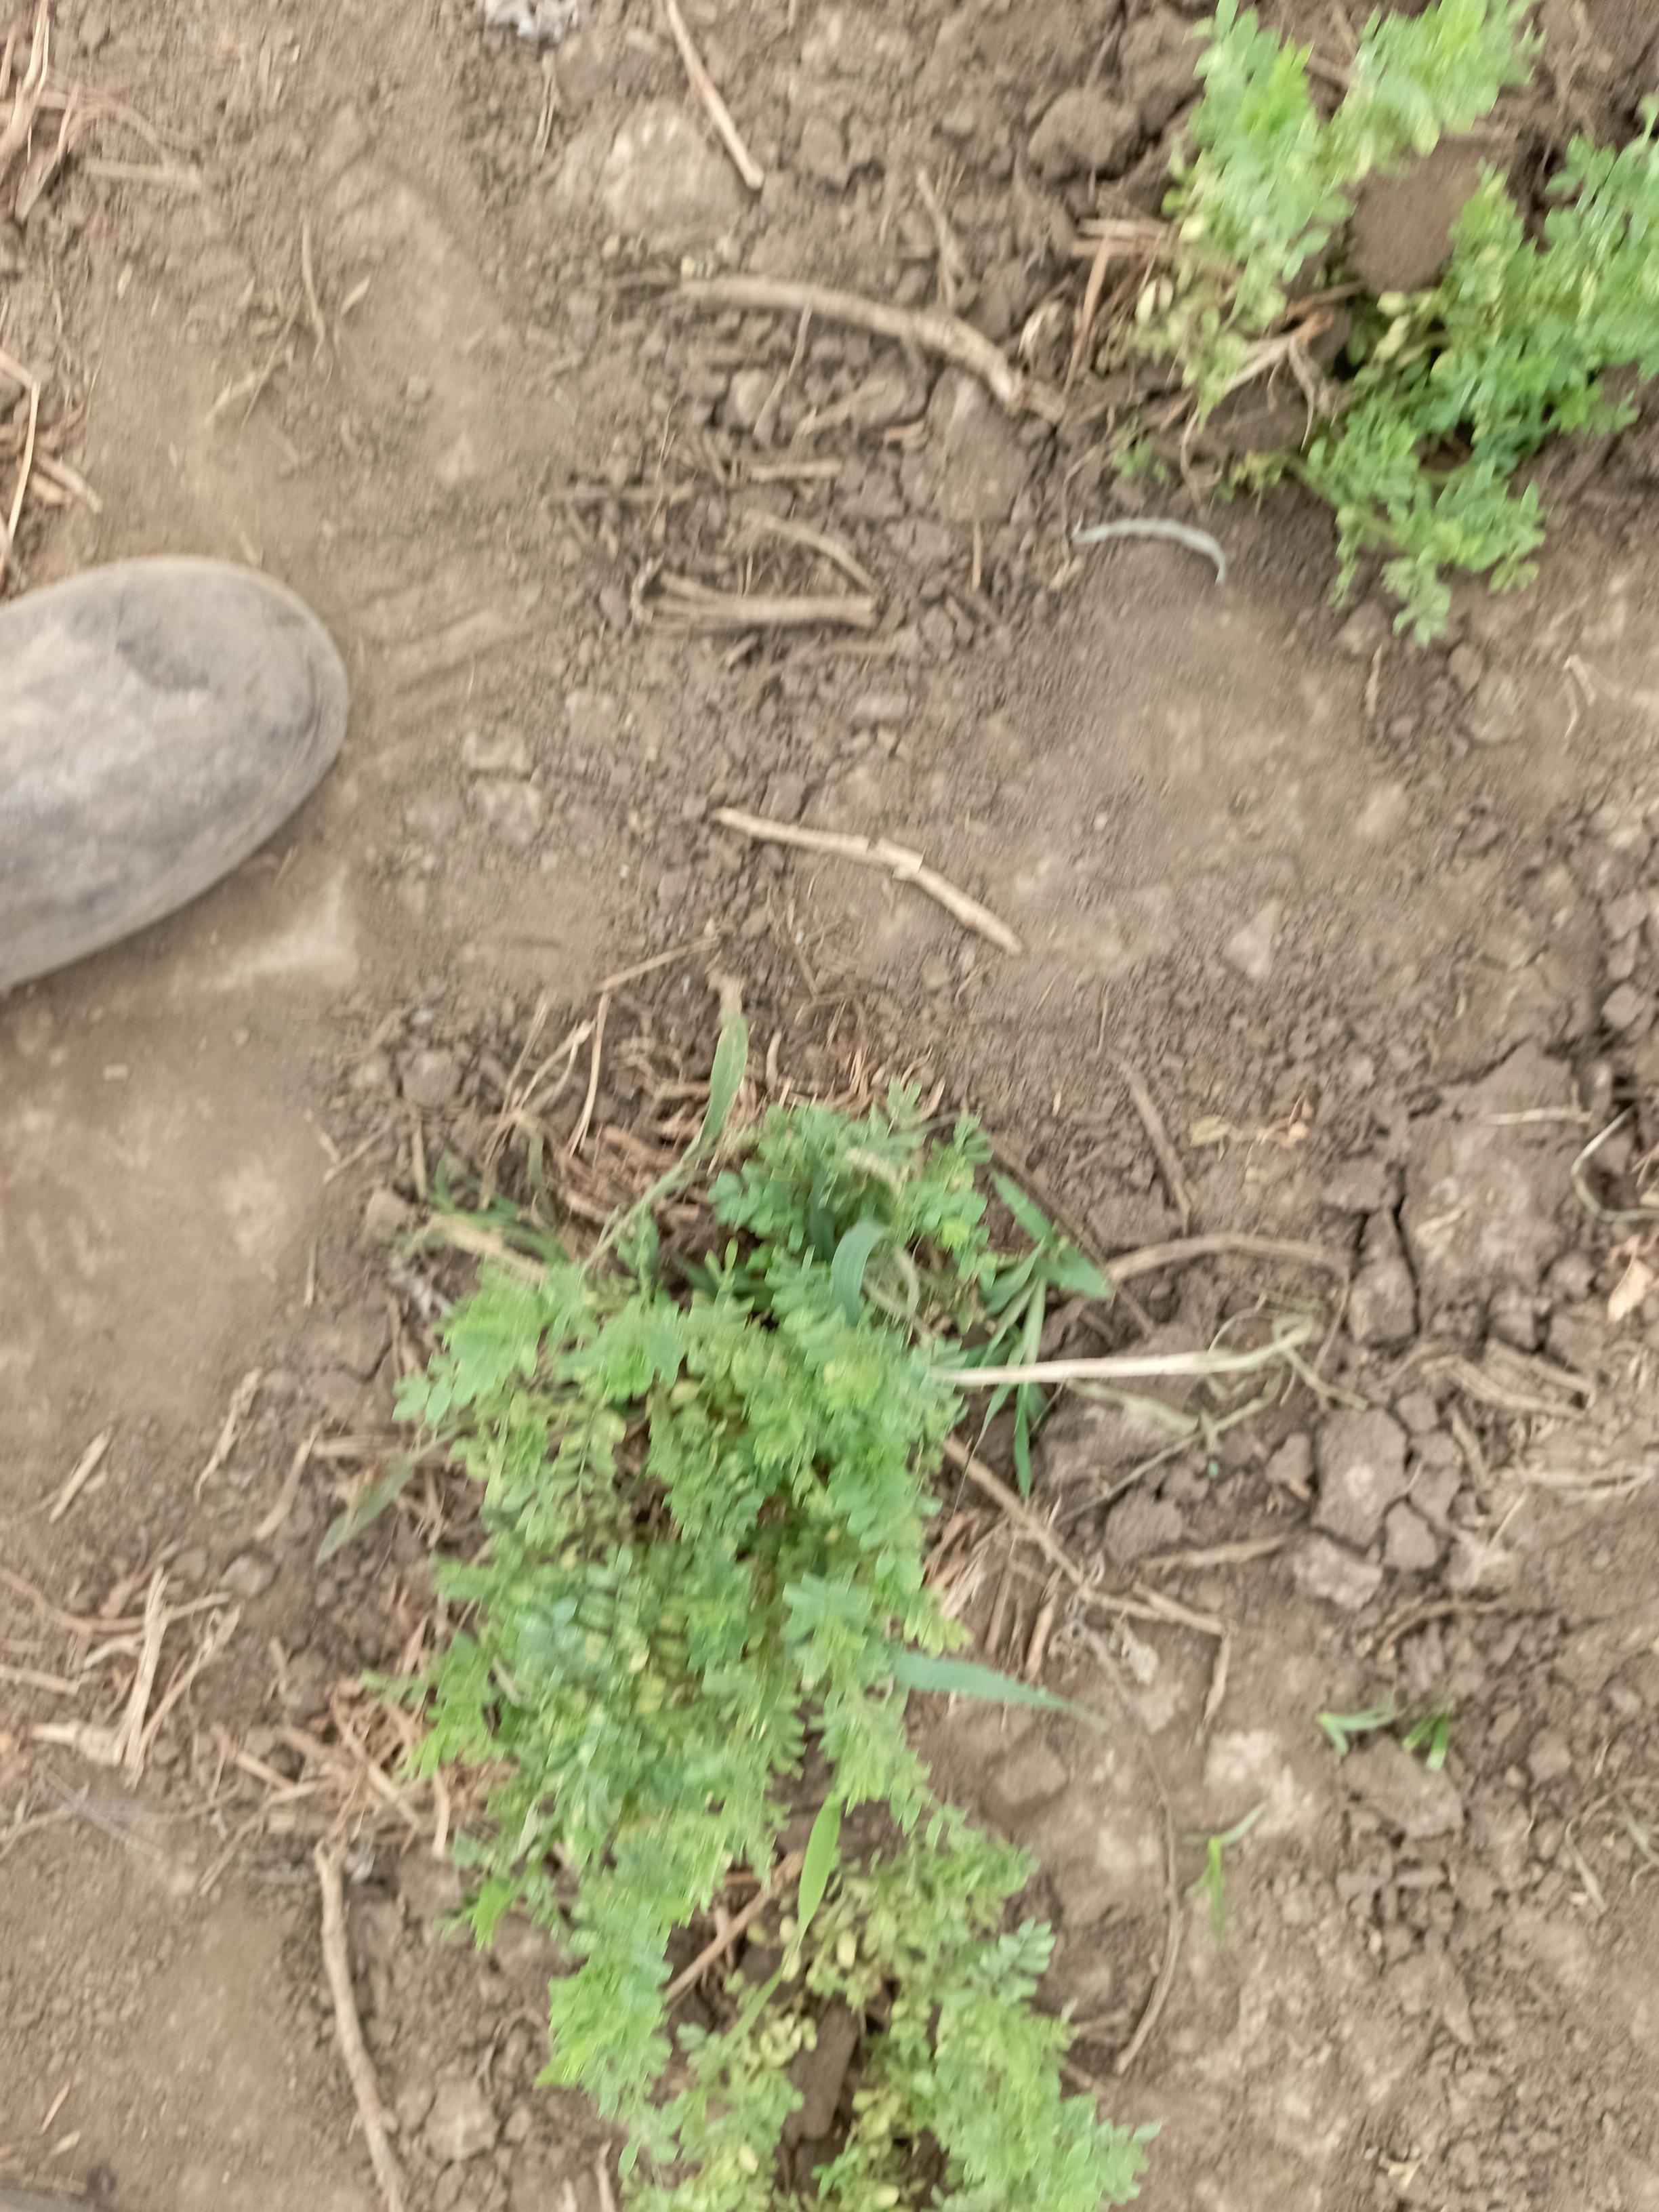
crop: lentil
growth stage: vegetative
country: Tanzania
